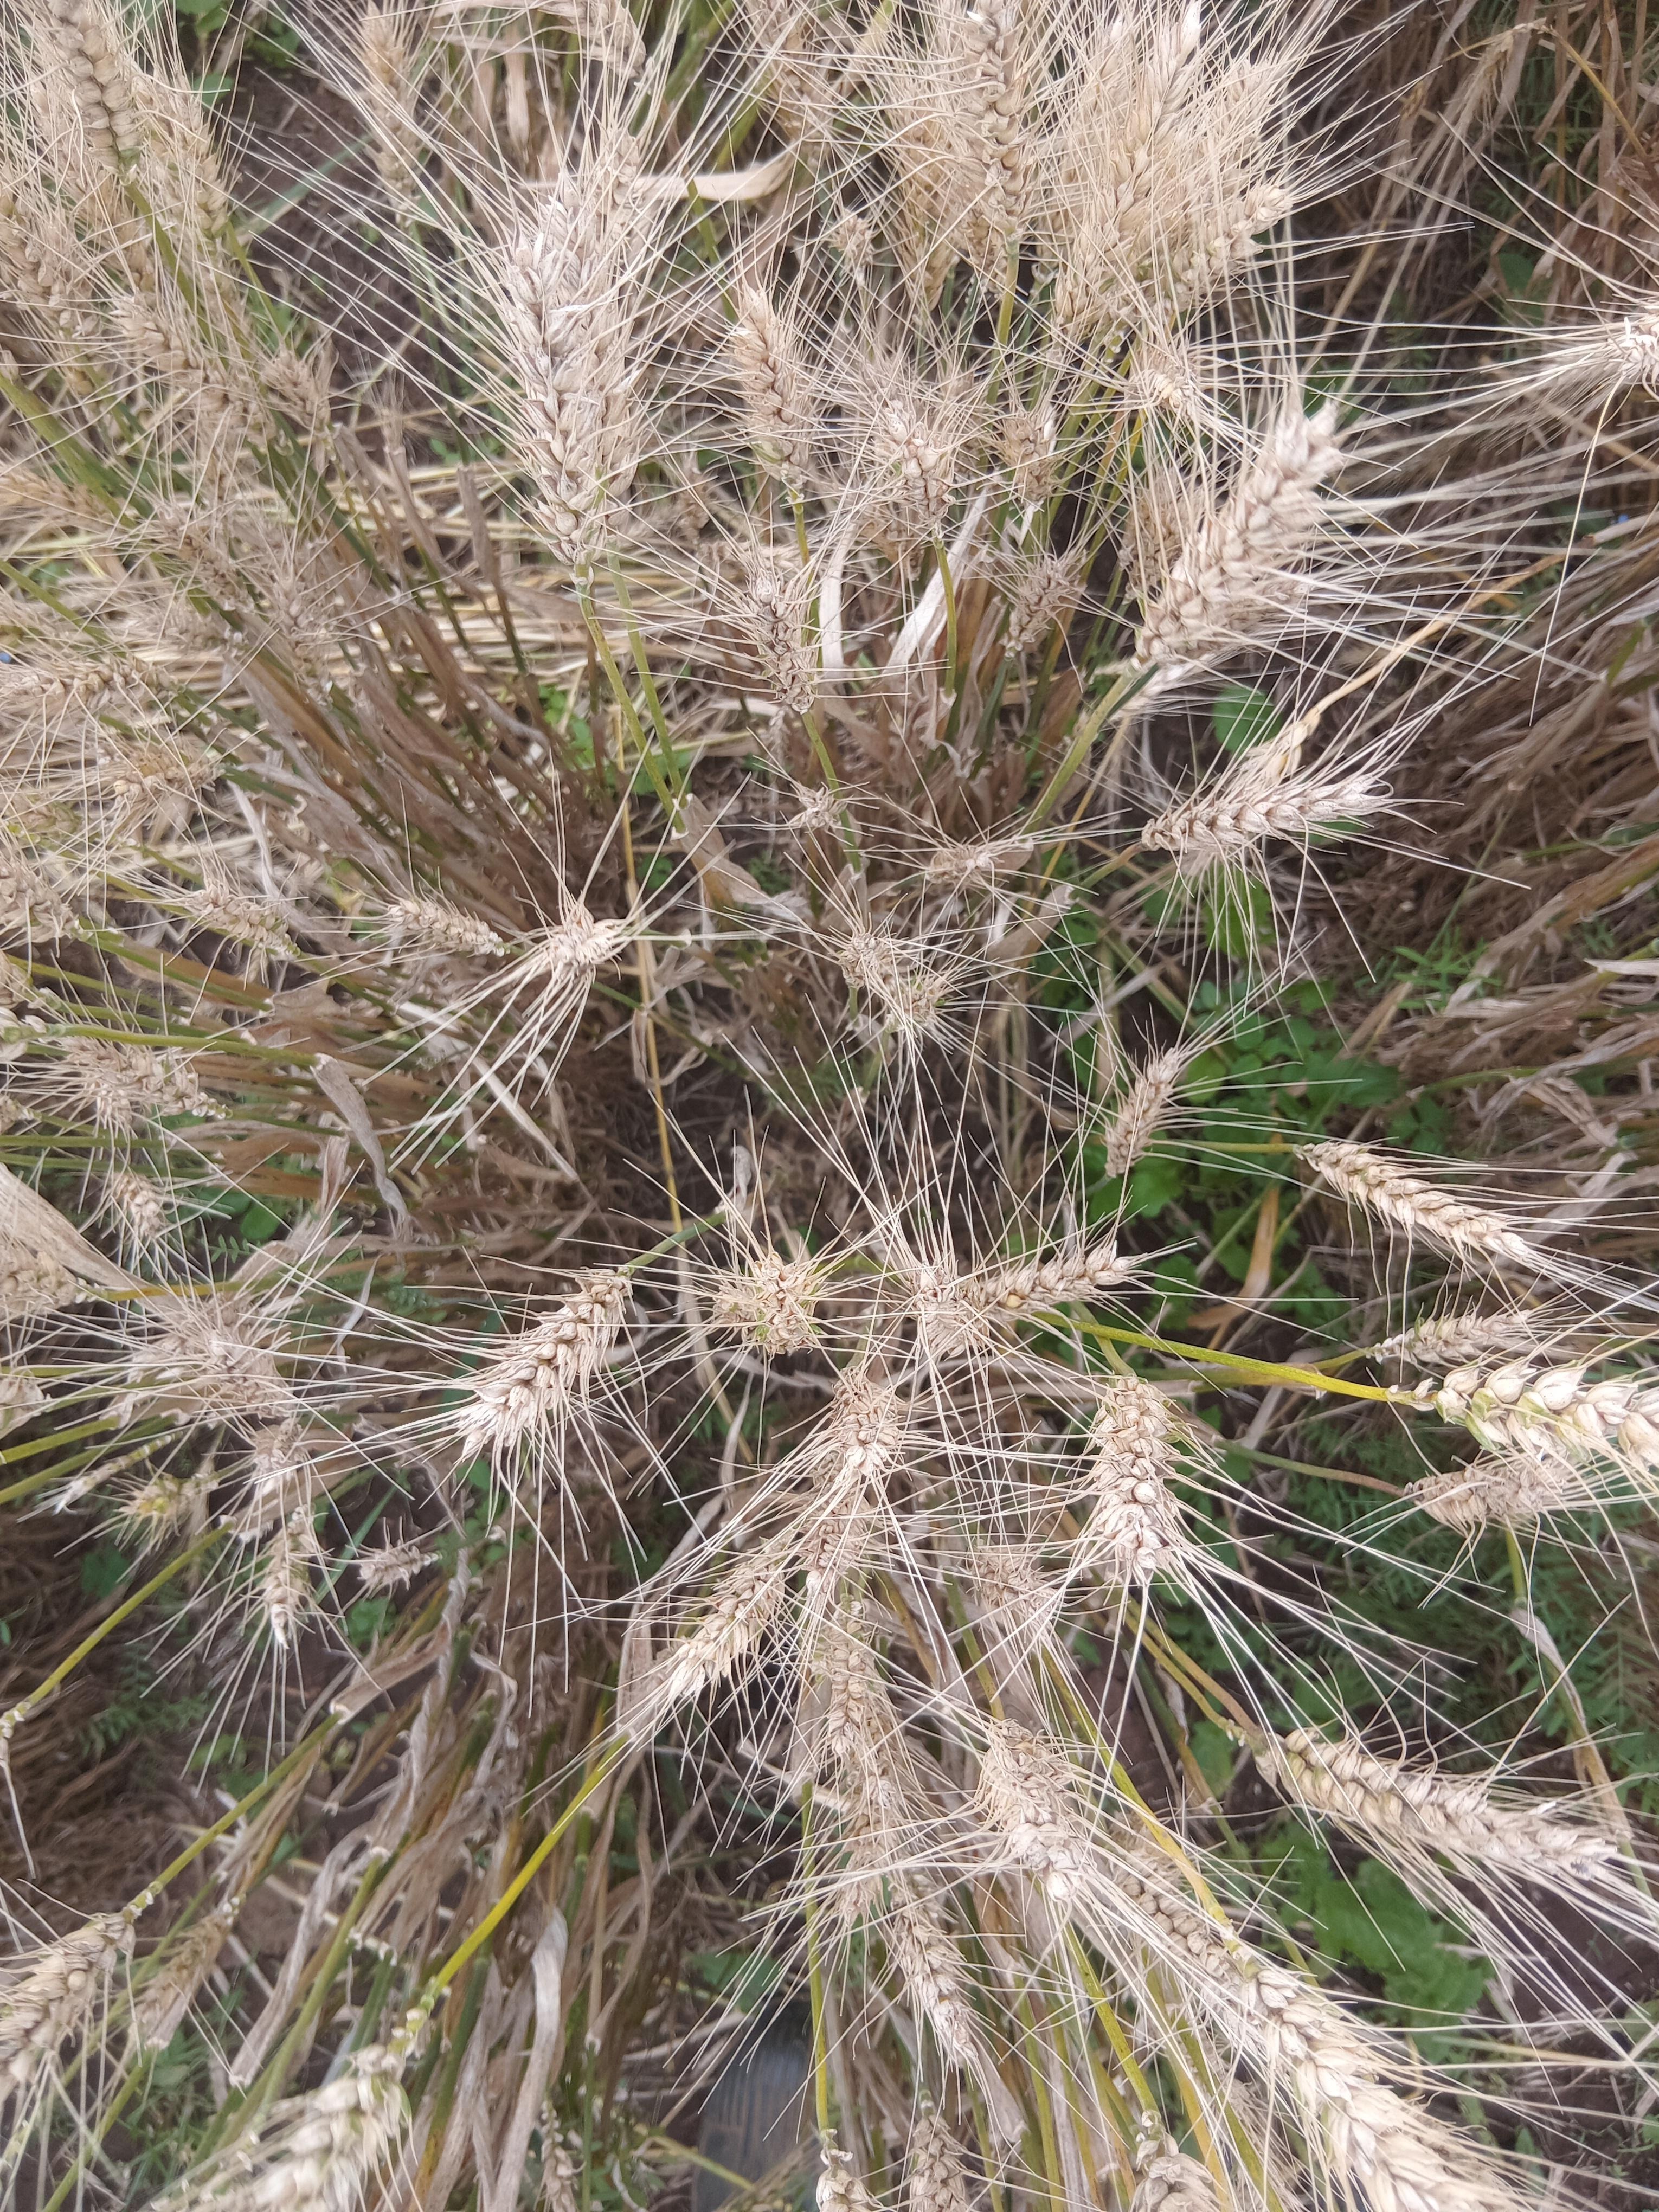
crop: wheat
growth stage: maturity
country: Kenya
